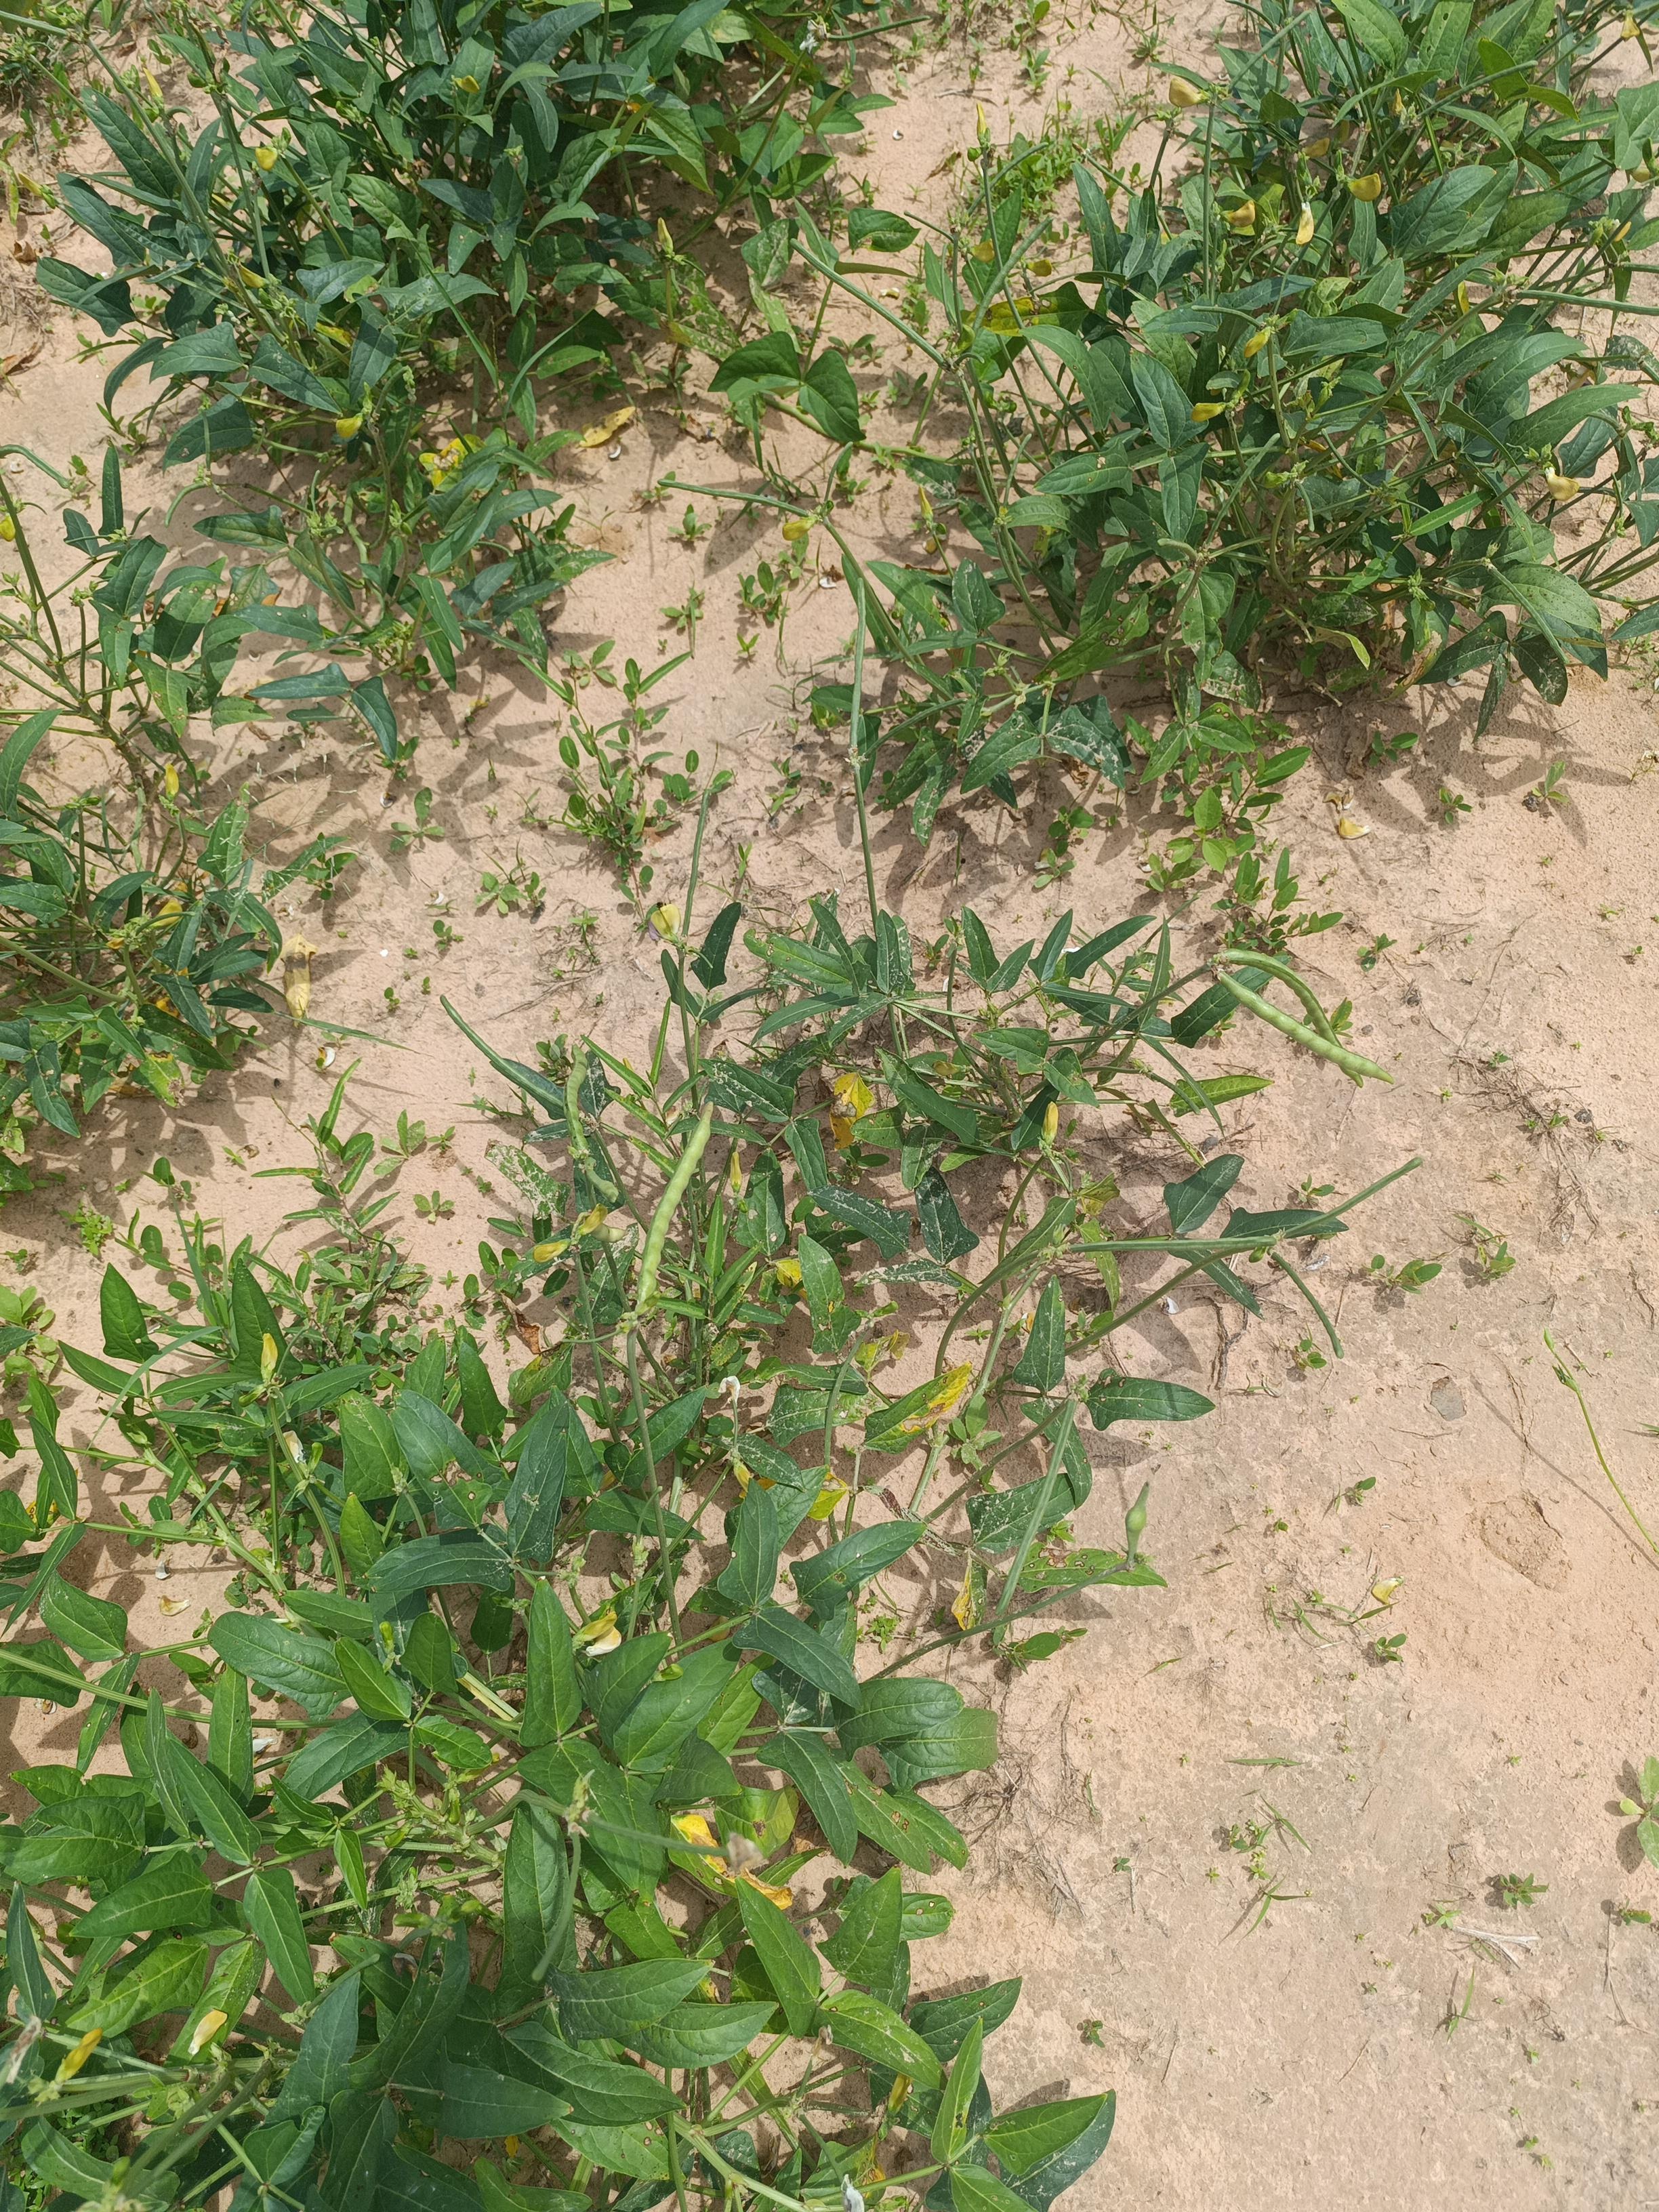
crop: cowpea
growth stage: development pod
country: Nigeria
